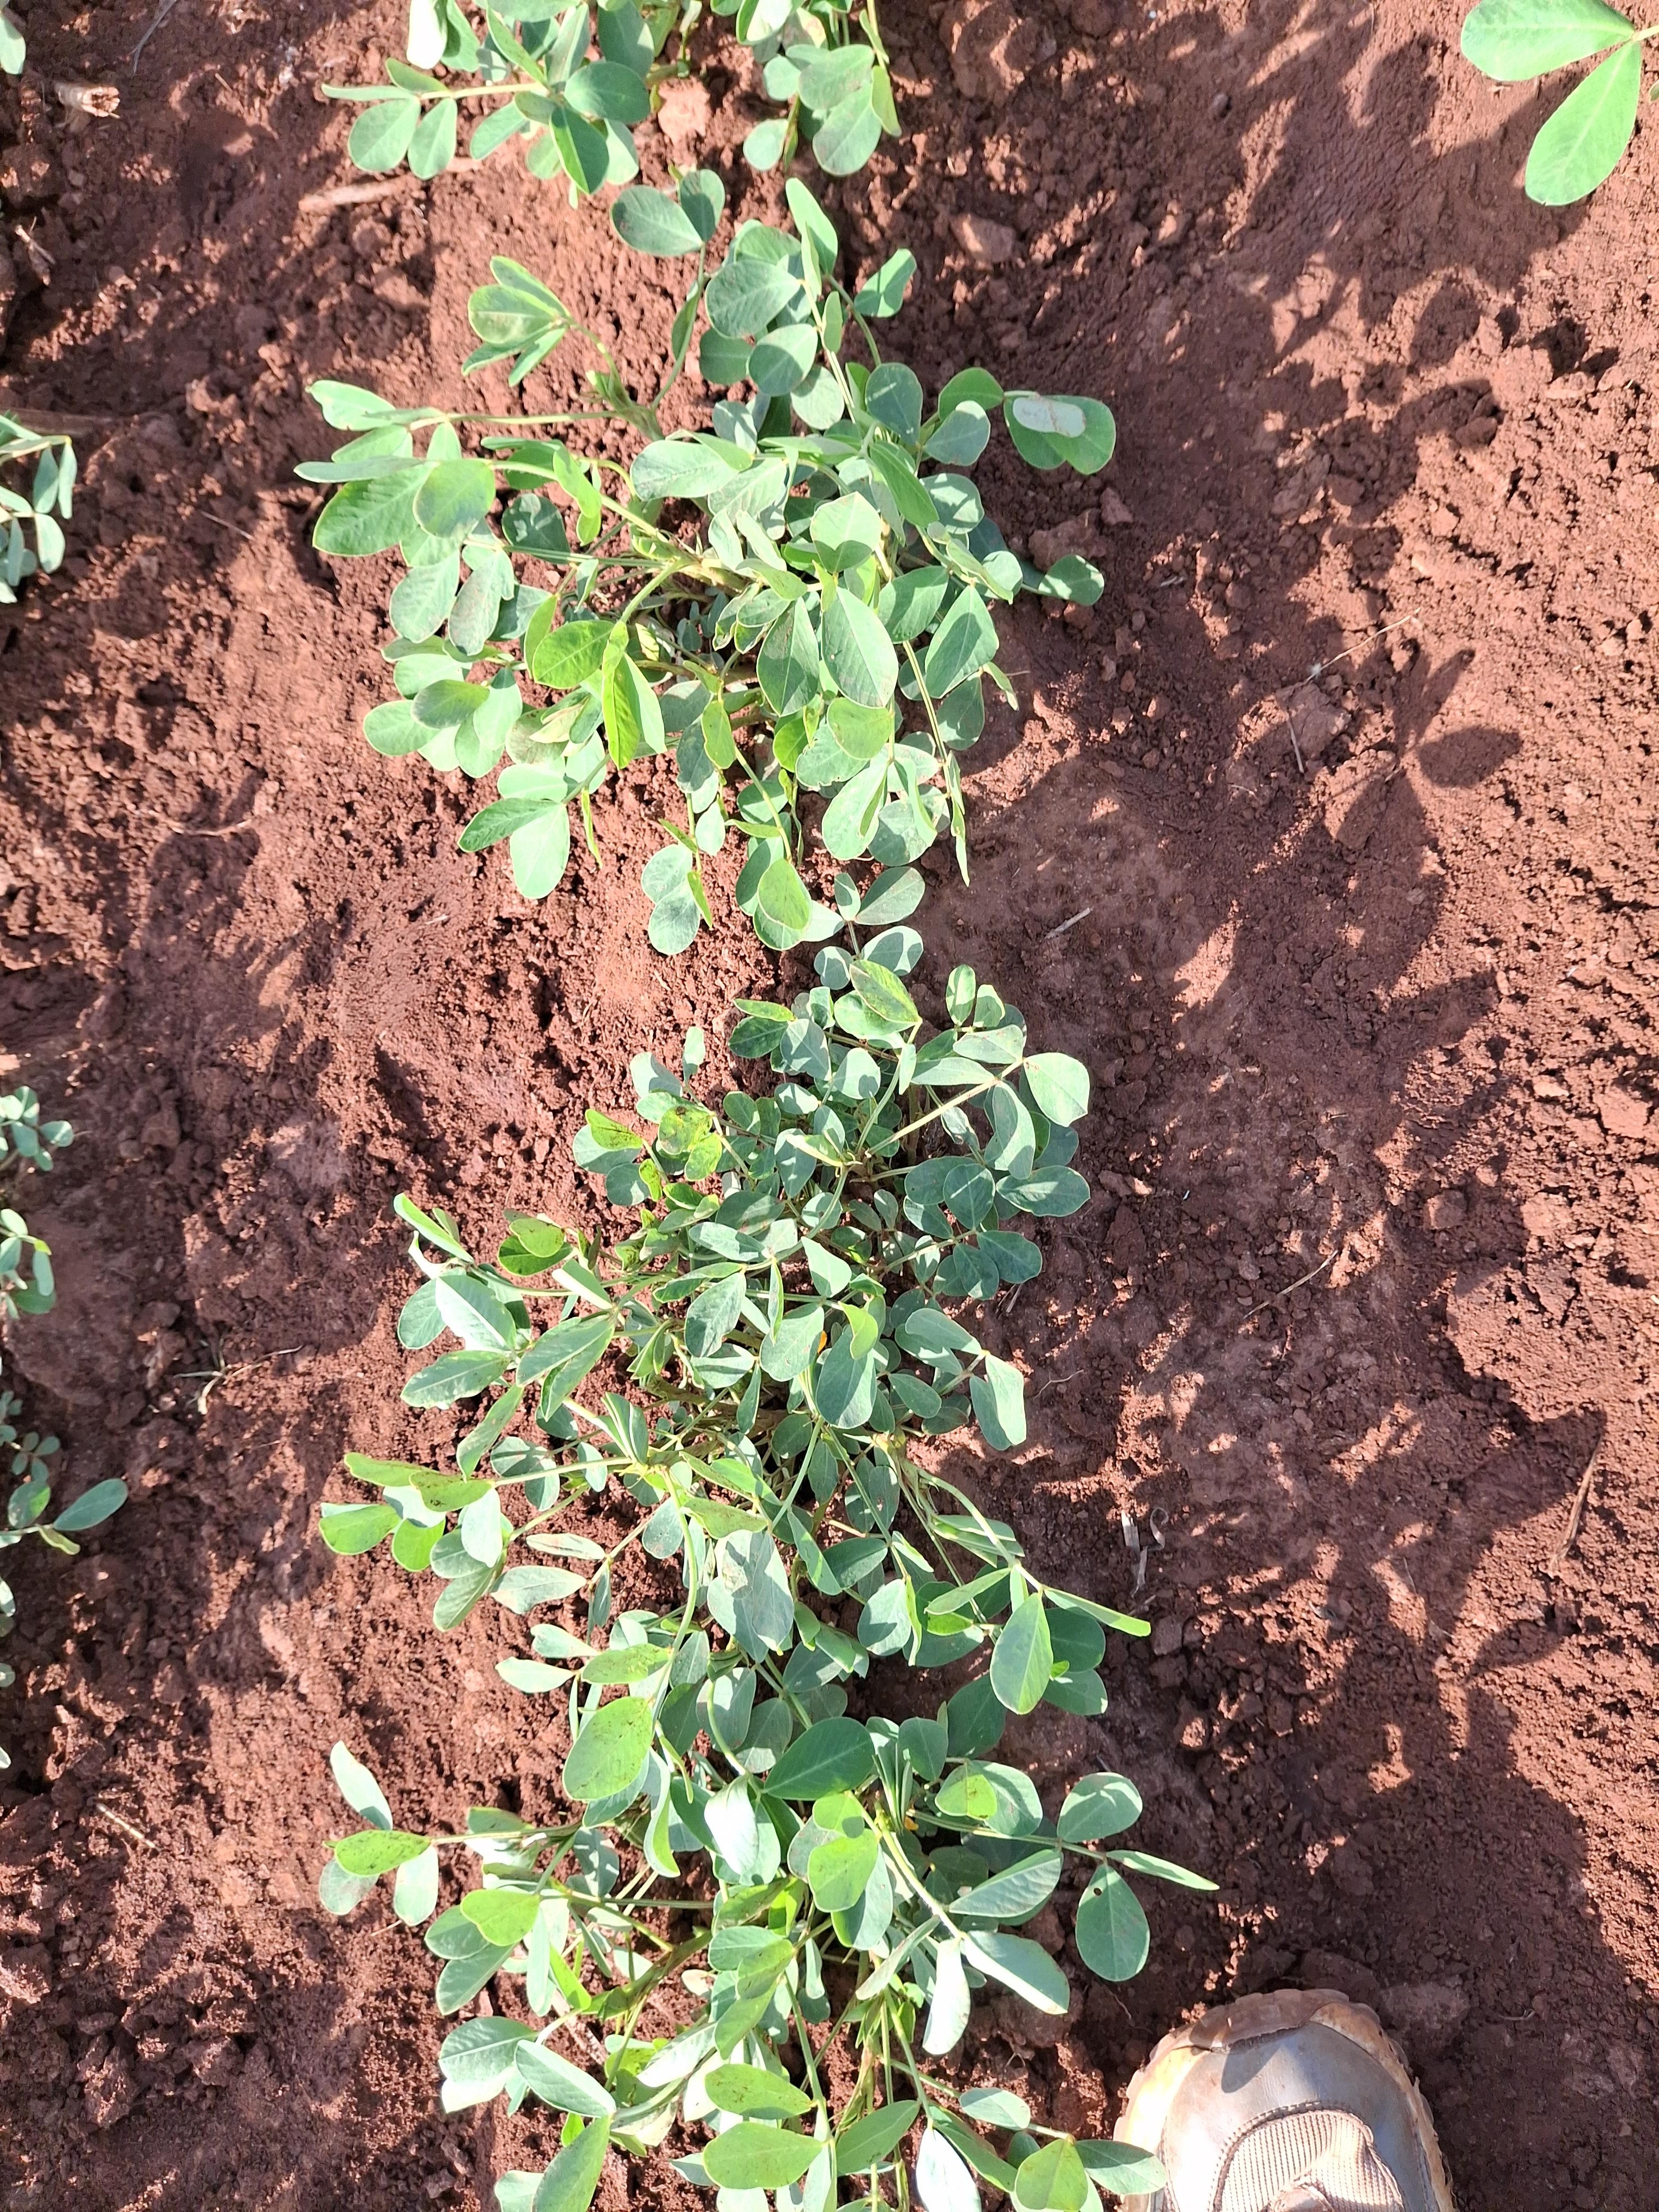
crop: groundnut
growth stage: vegetative
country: Kenya
